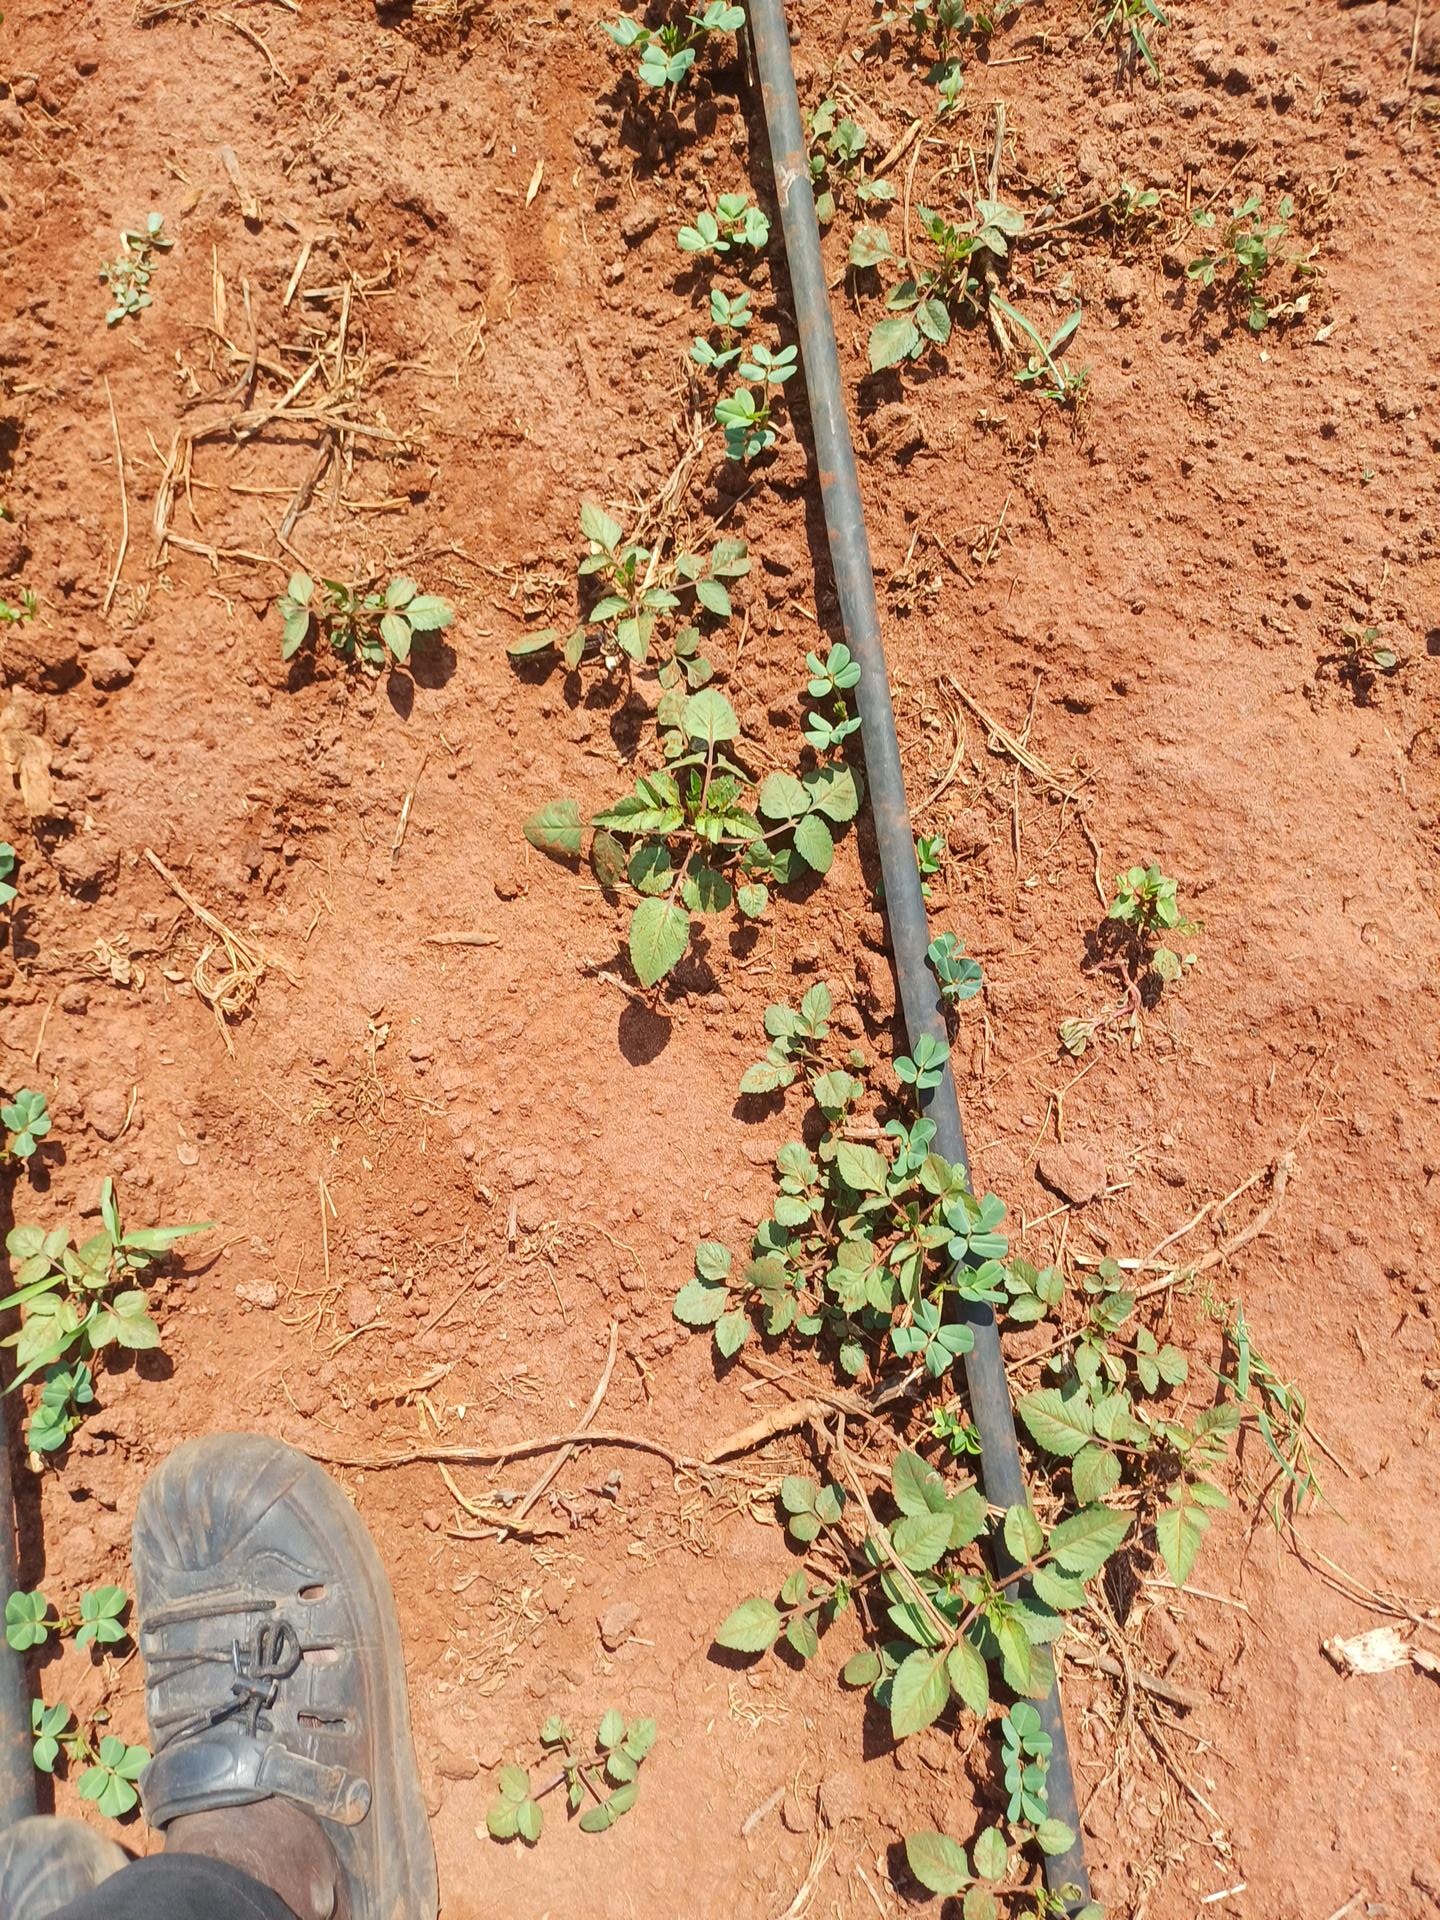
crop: groundnut
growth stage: vegetative
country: Kenya
